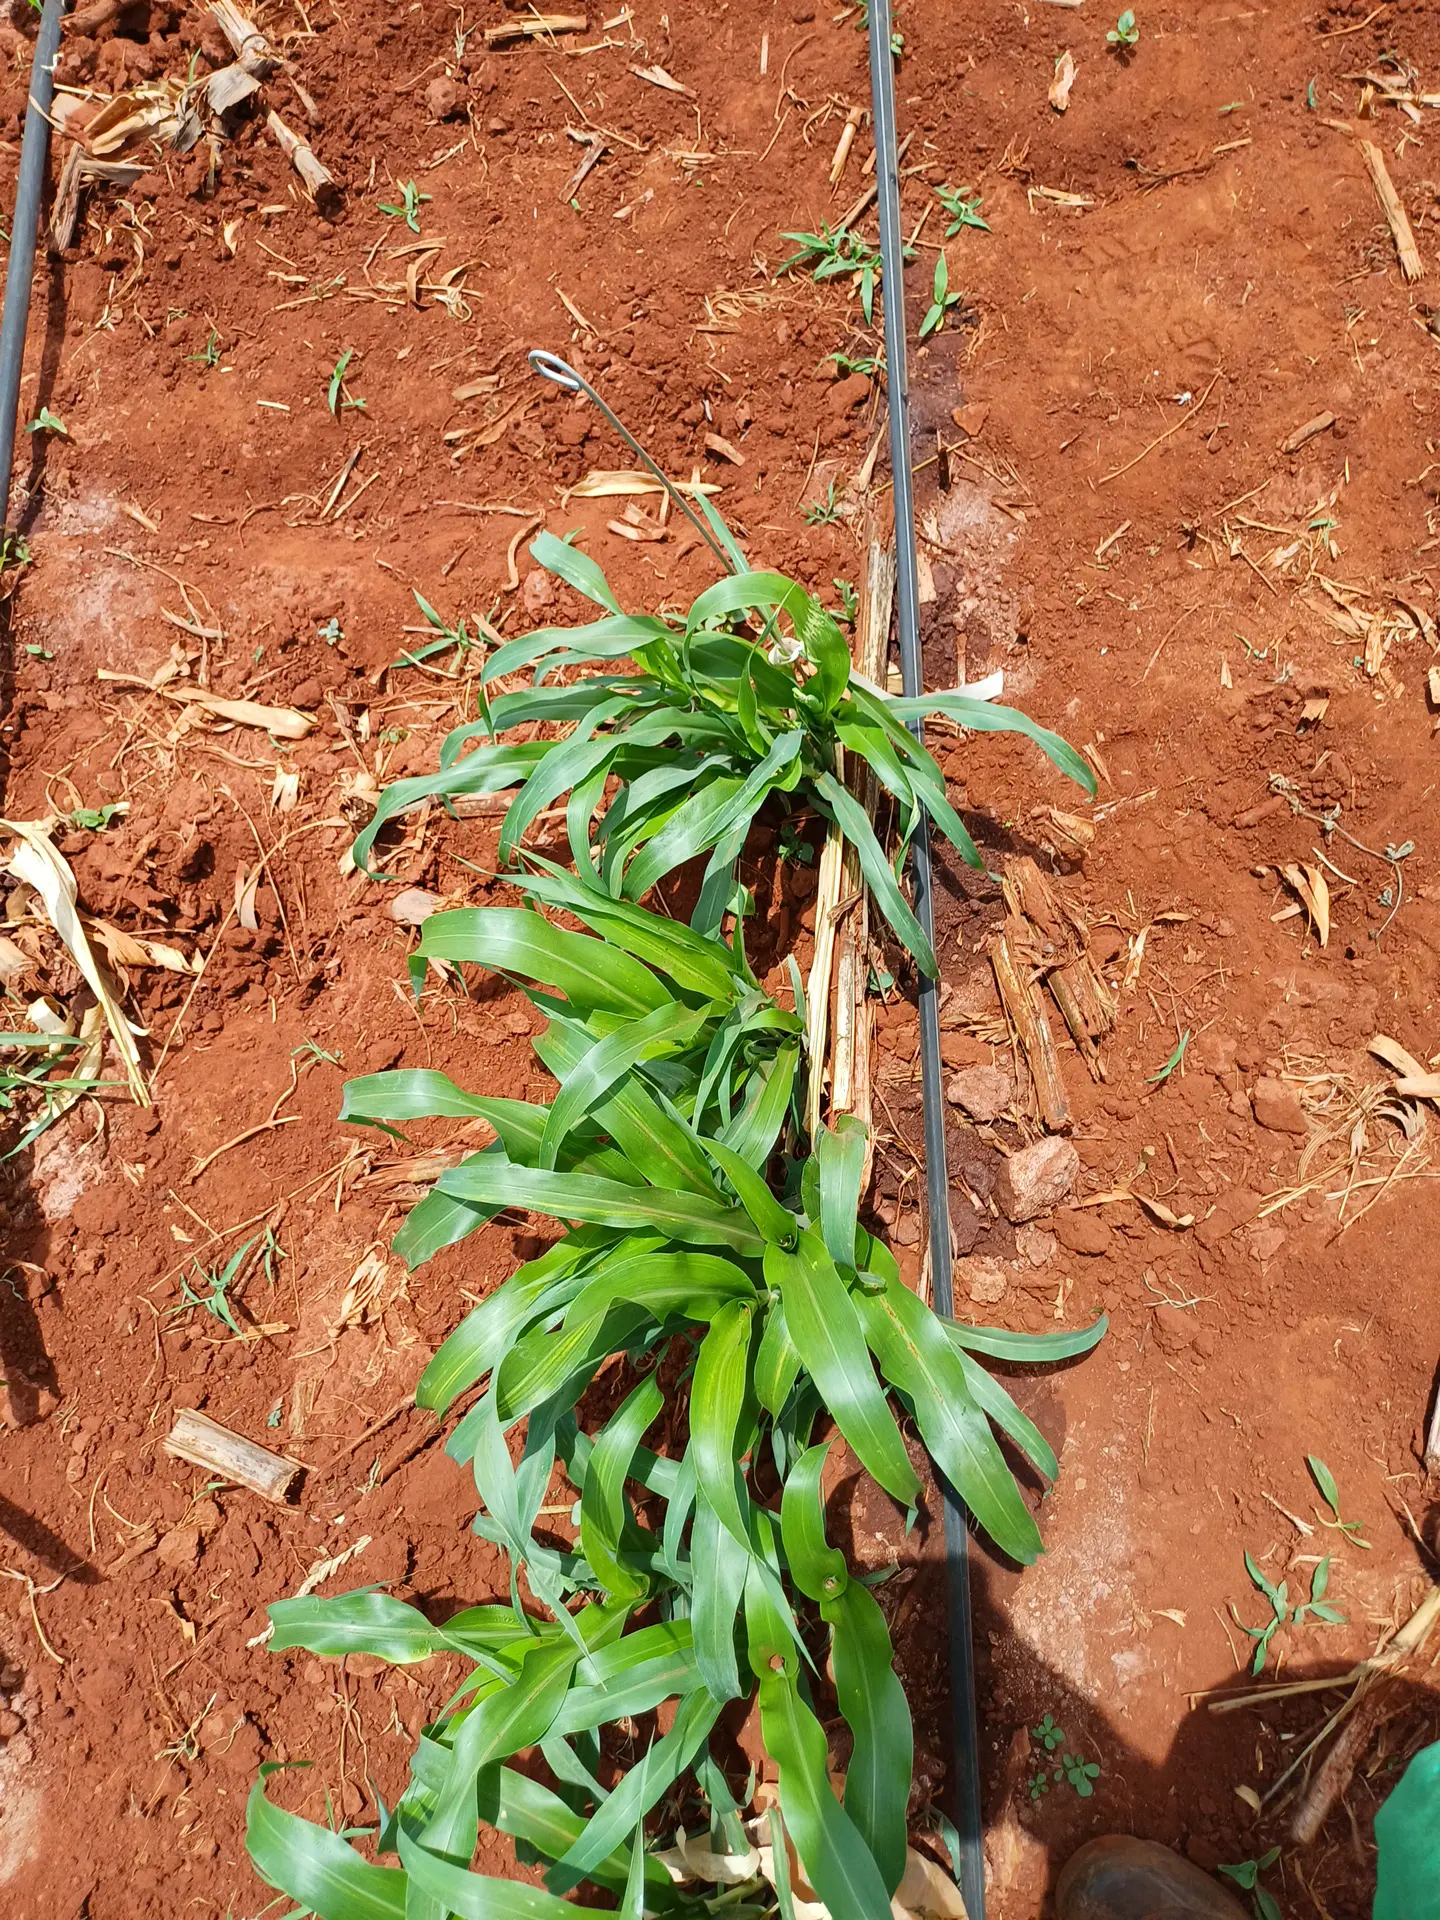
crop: sorghum
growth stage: vegetative
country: Kenya
